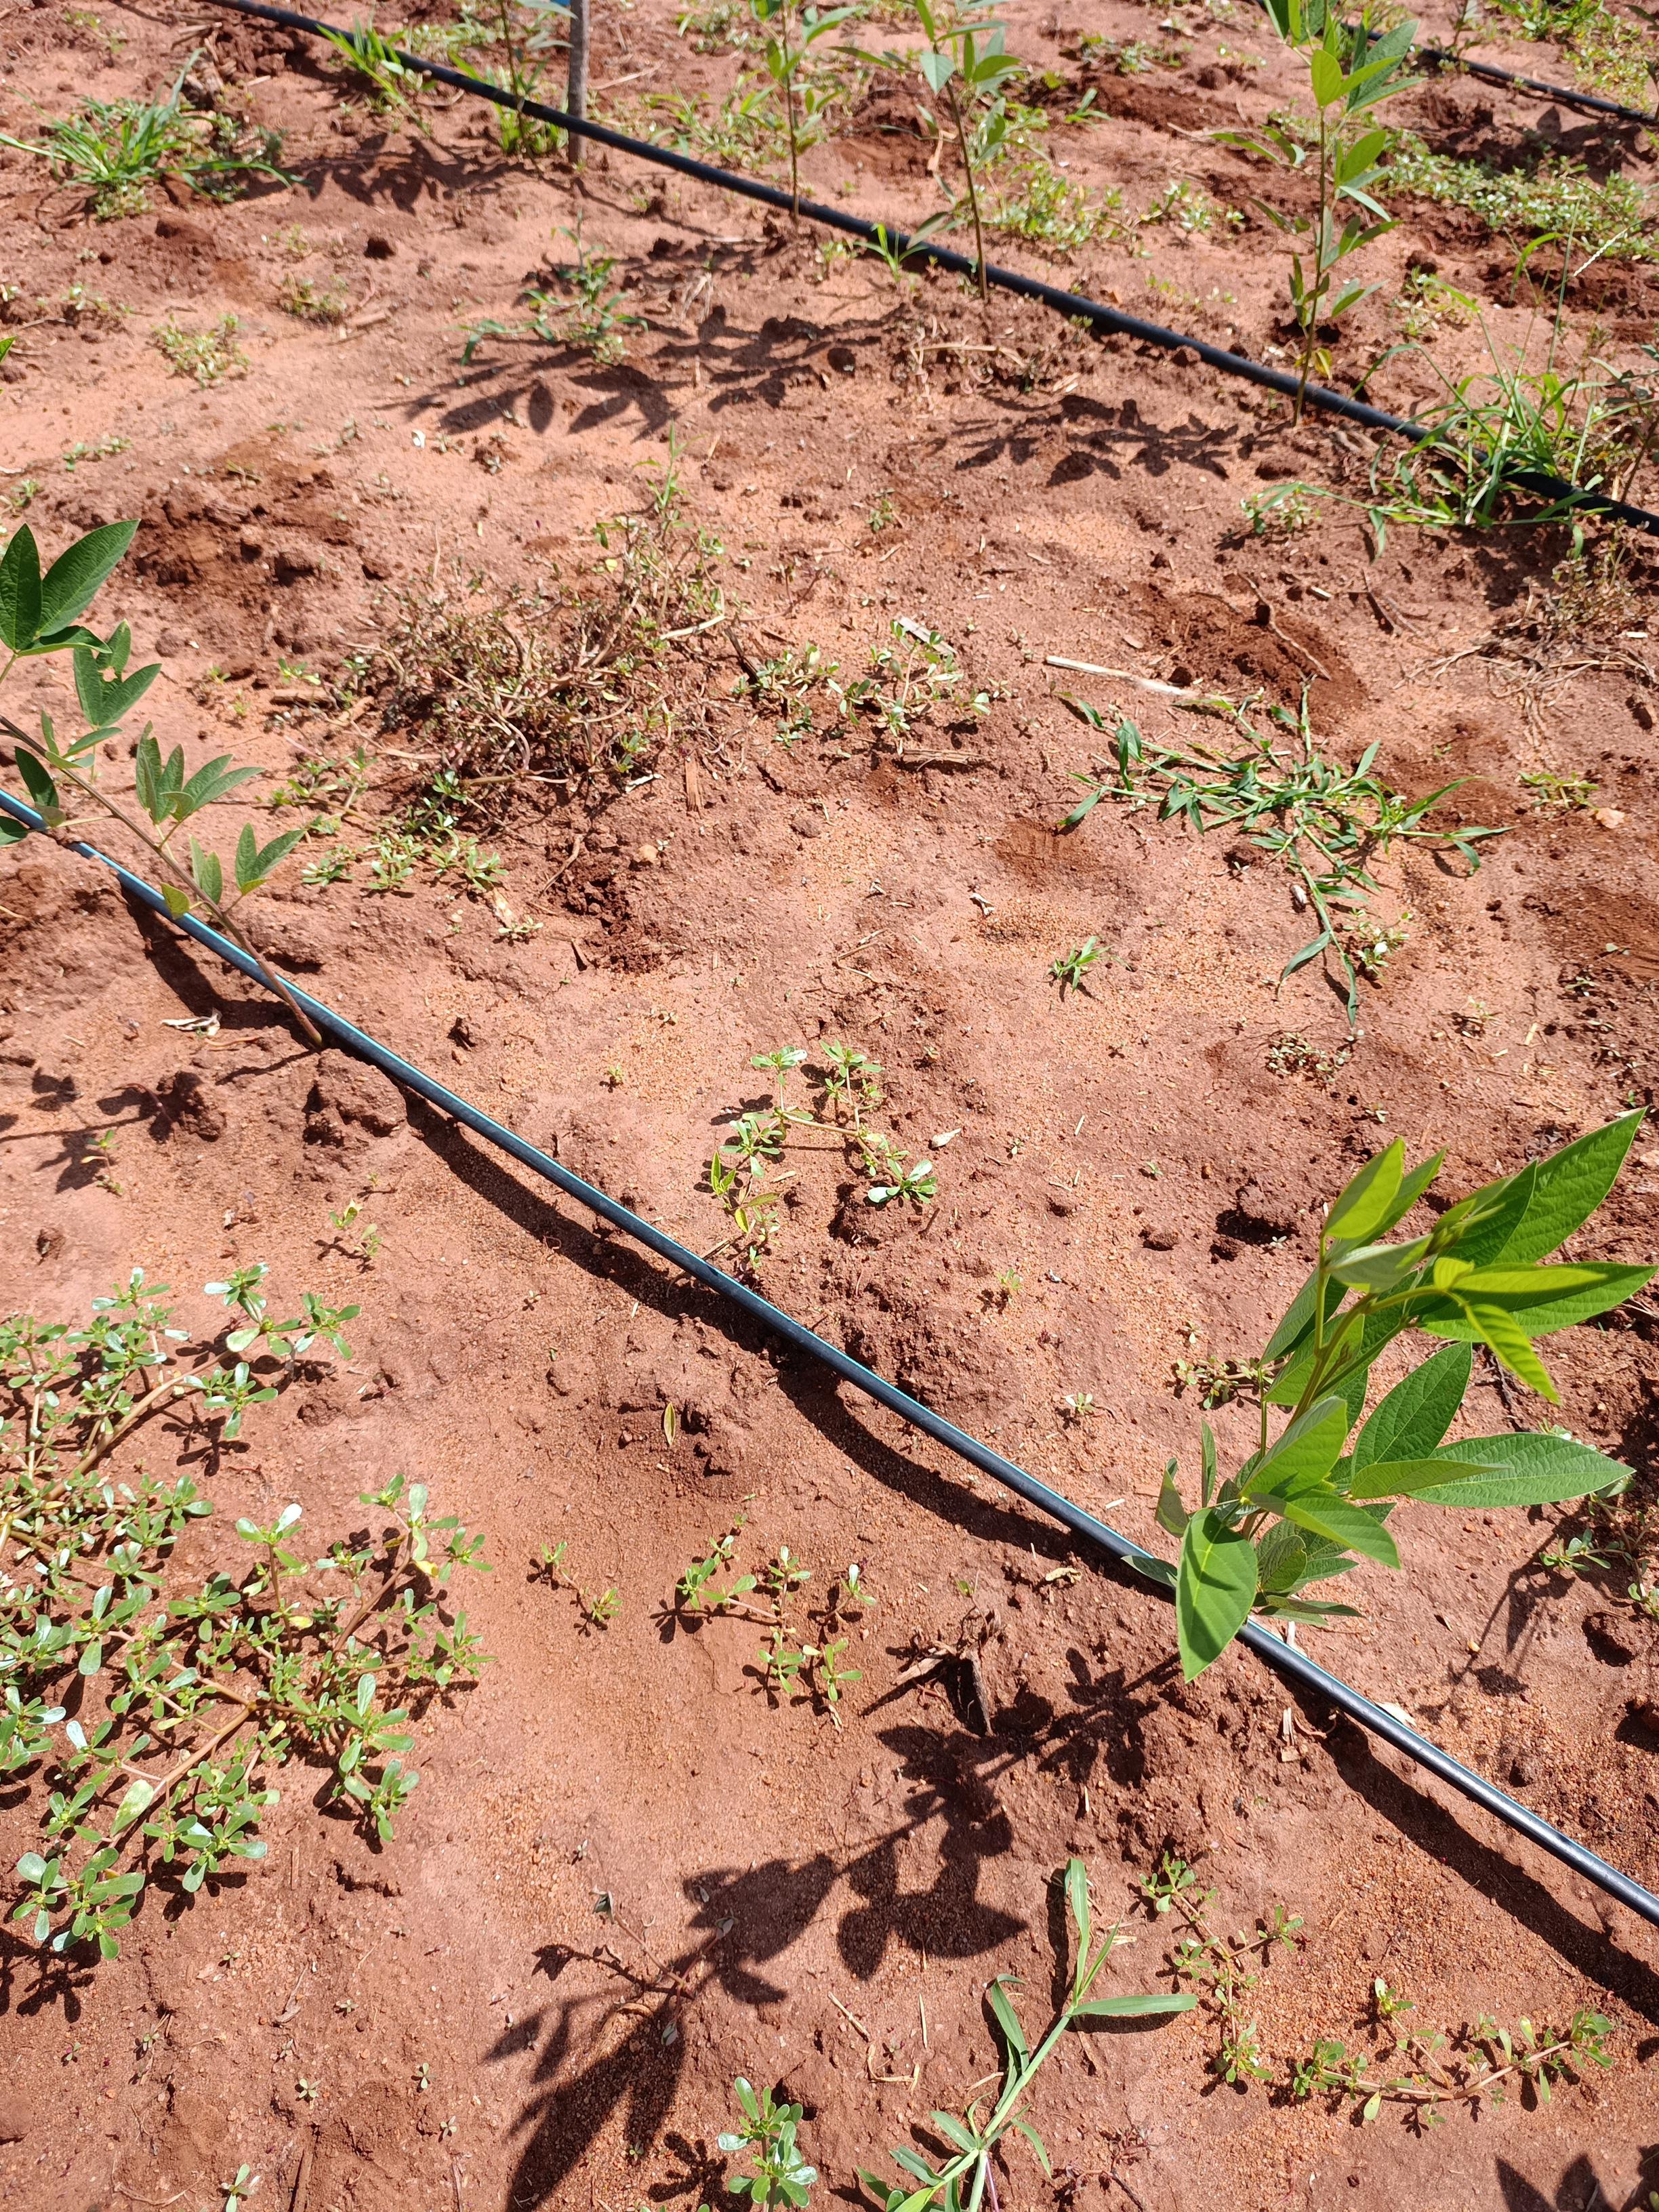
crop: pigeonpea
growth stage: vegetative
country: Kenya
